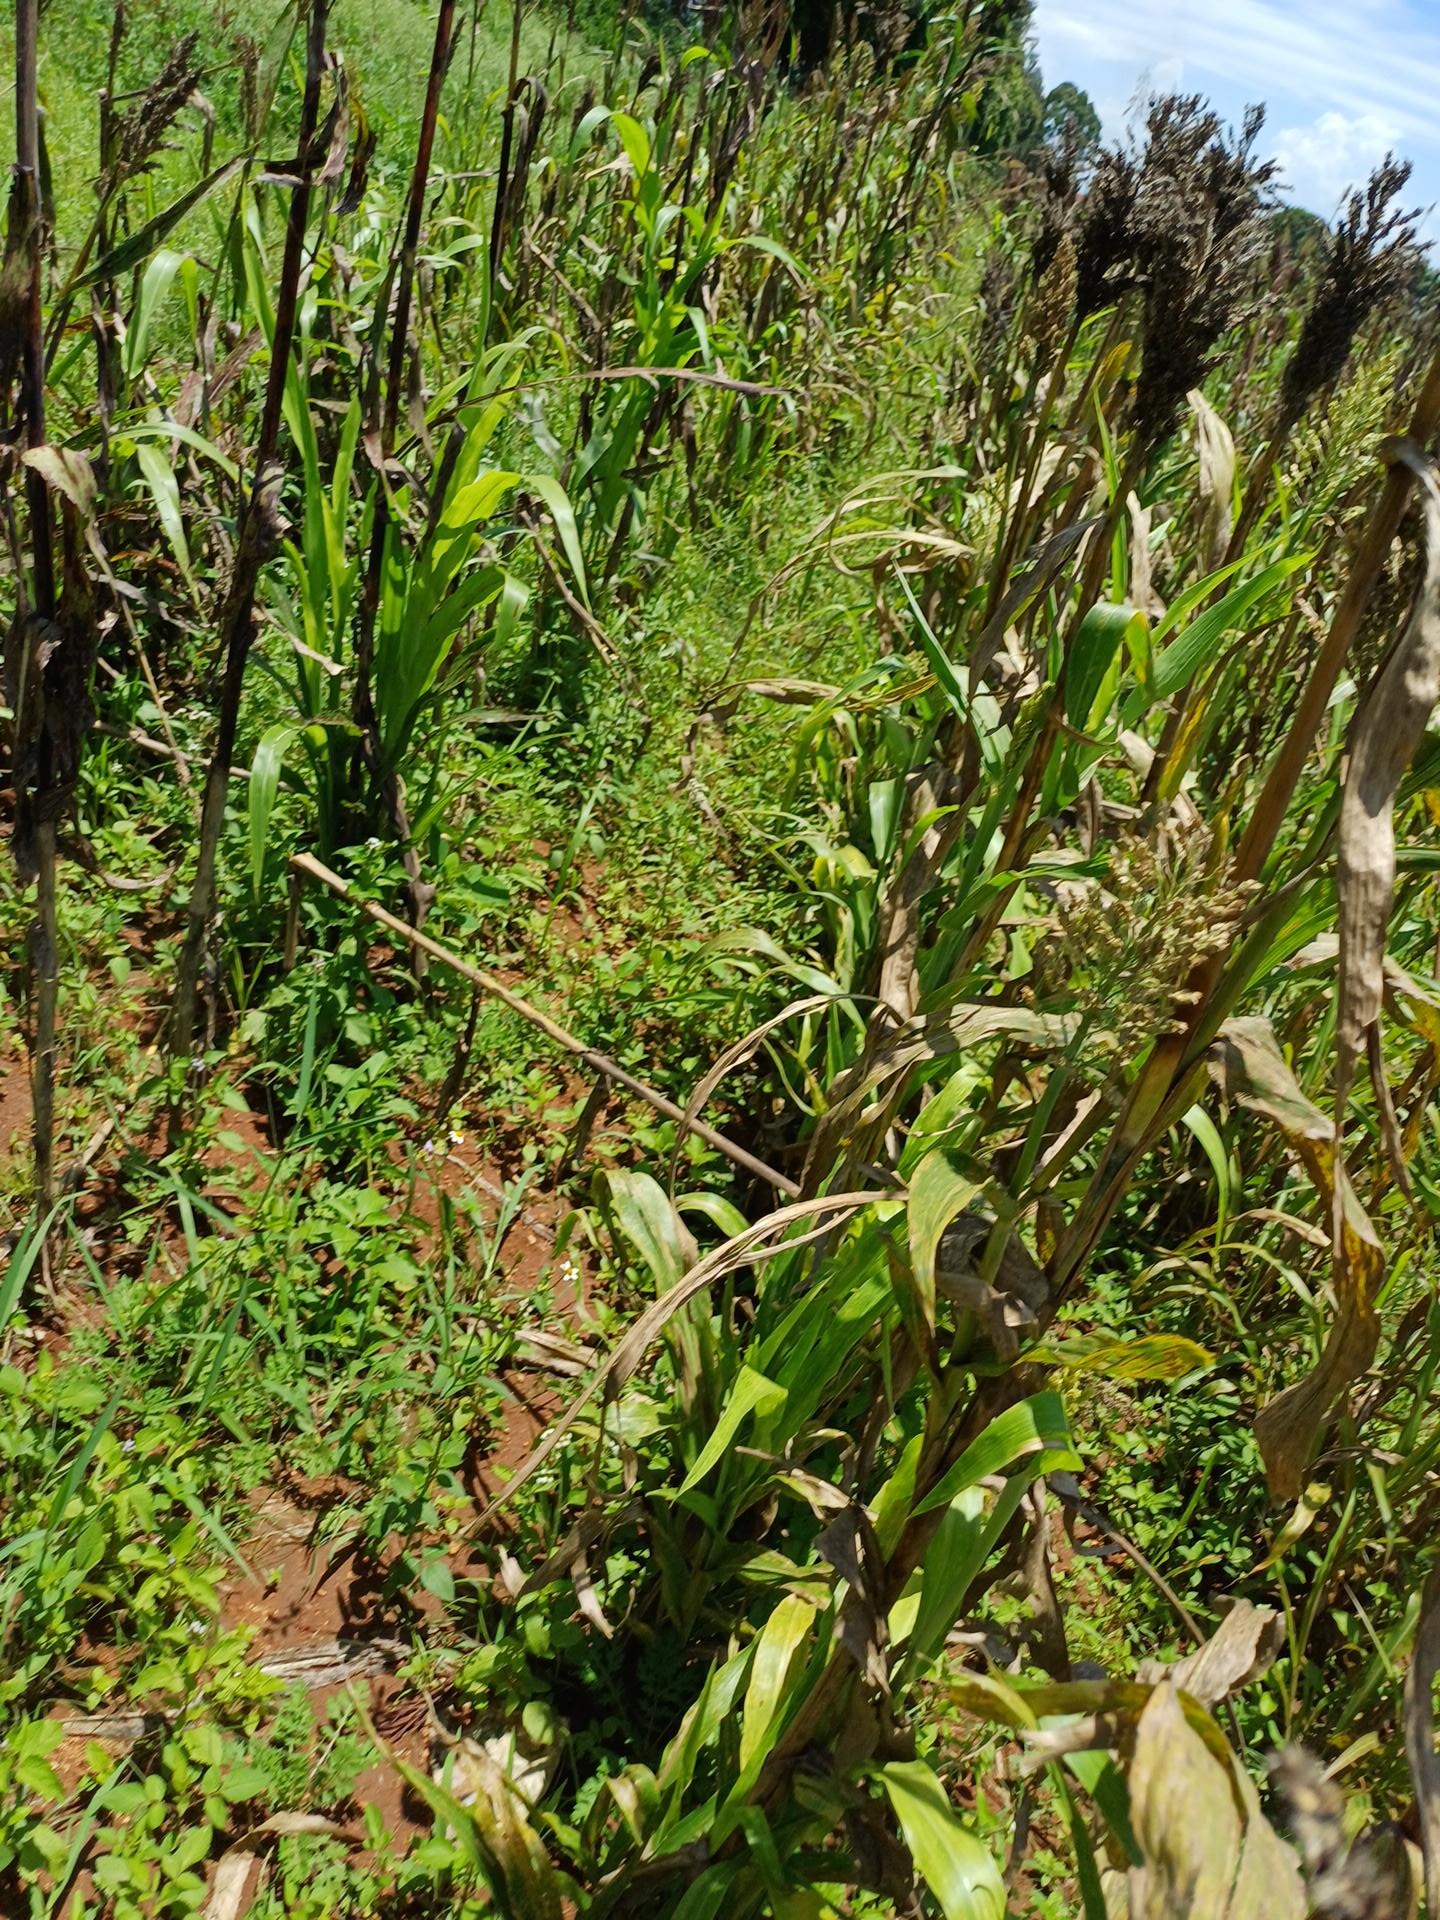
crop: sorghum
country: Kenya
